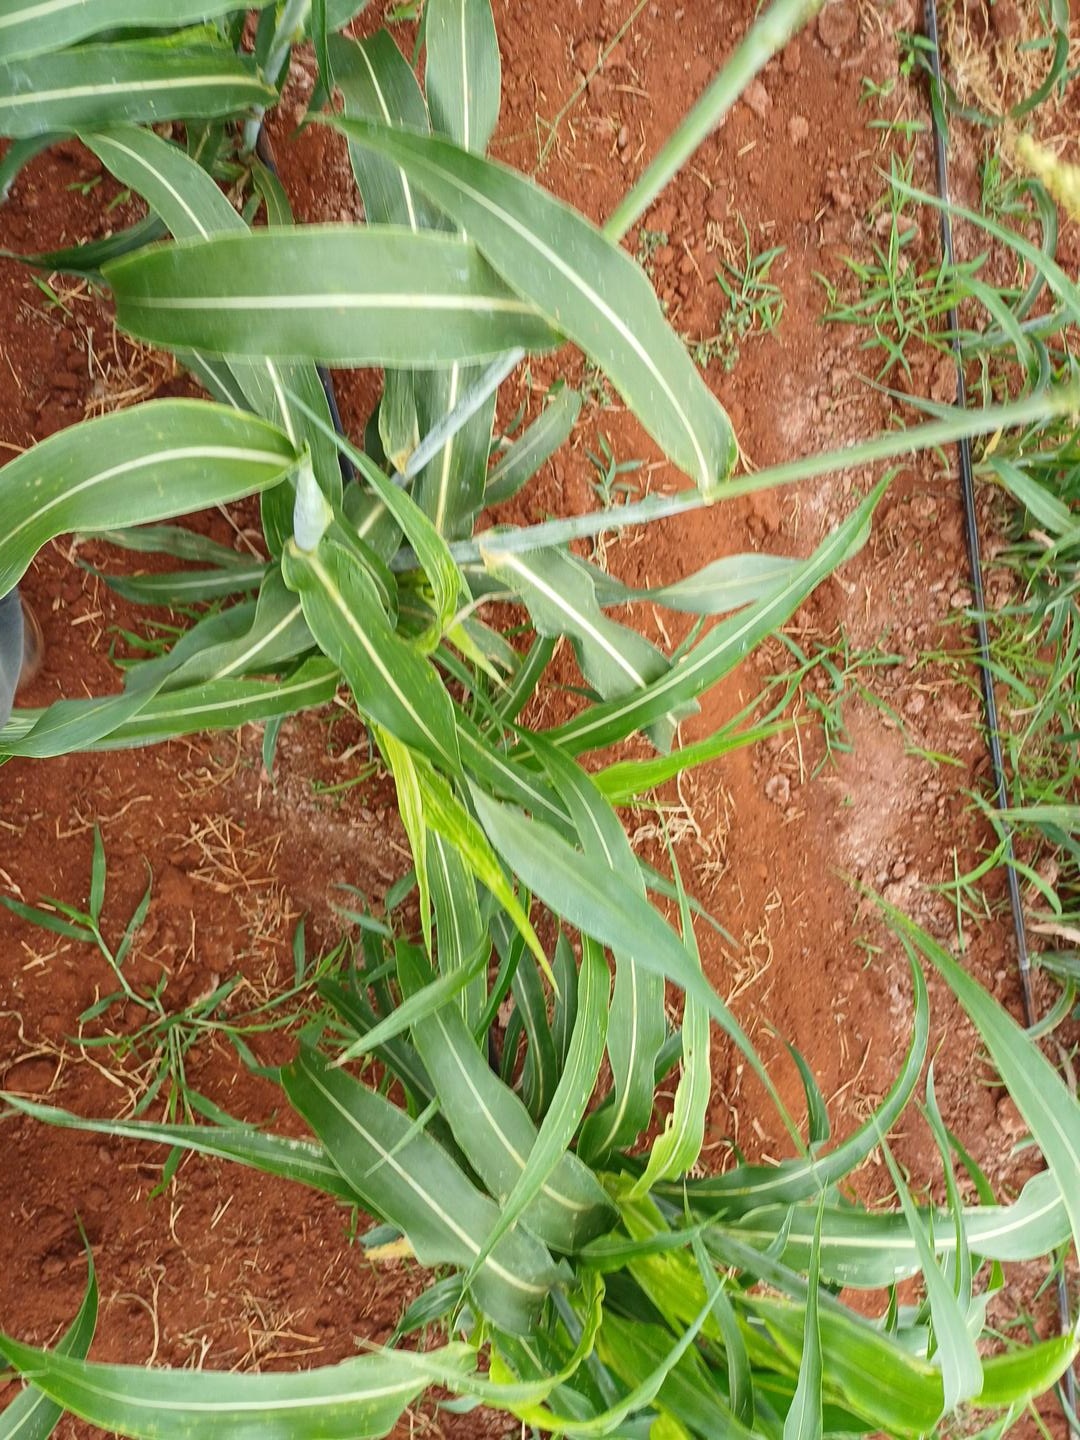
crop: sorghum
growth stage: heading tuber
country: Kenya
